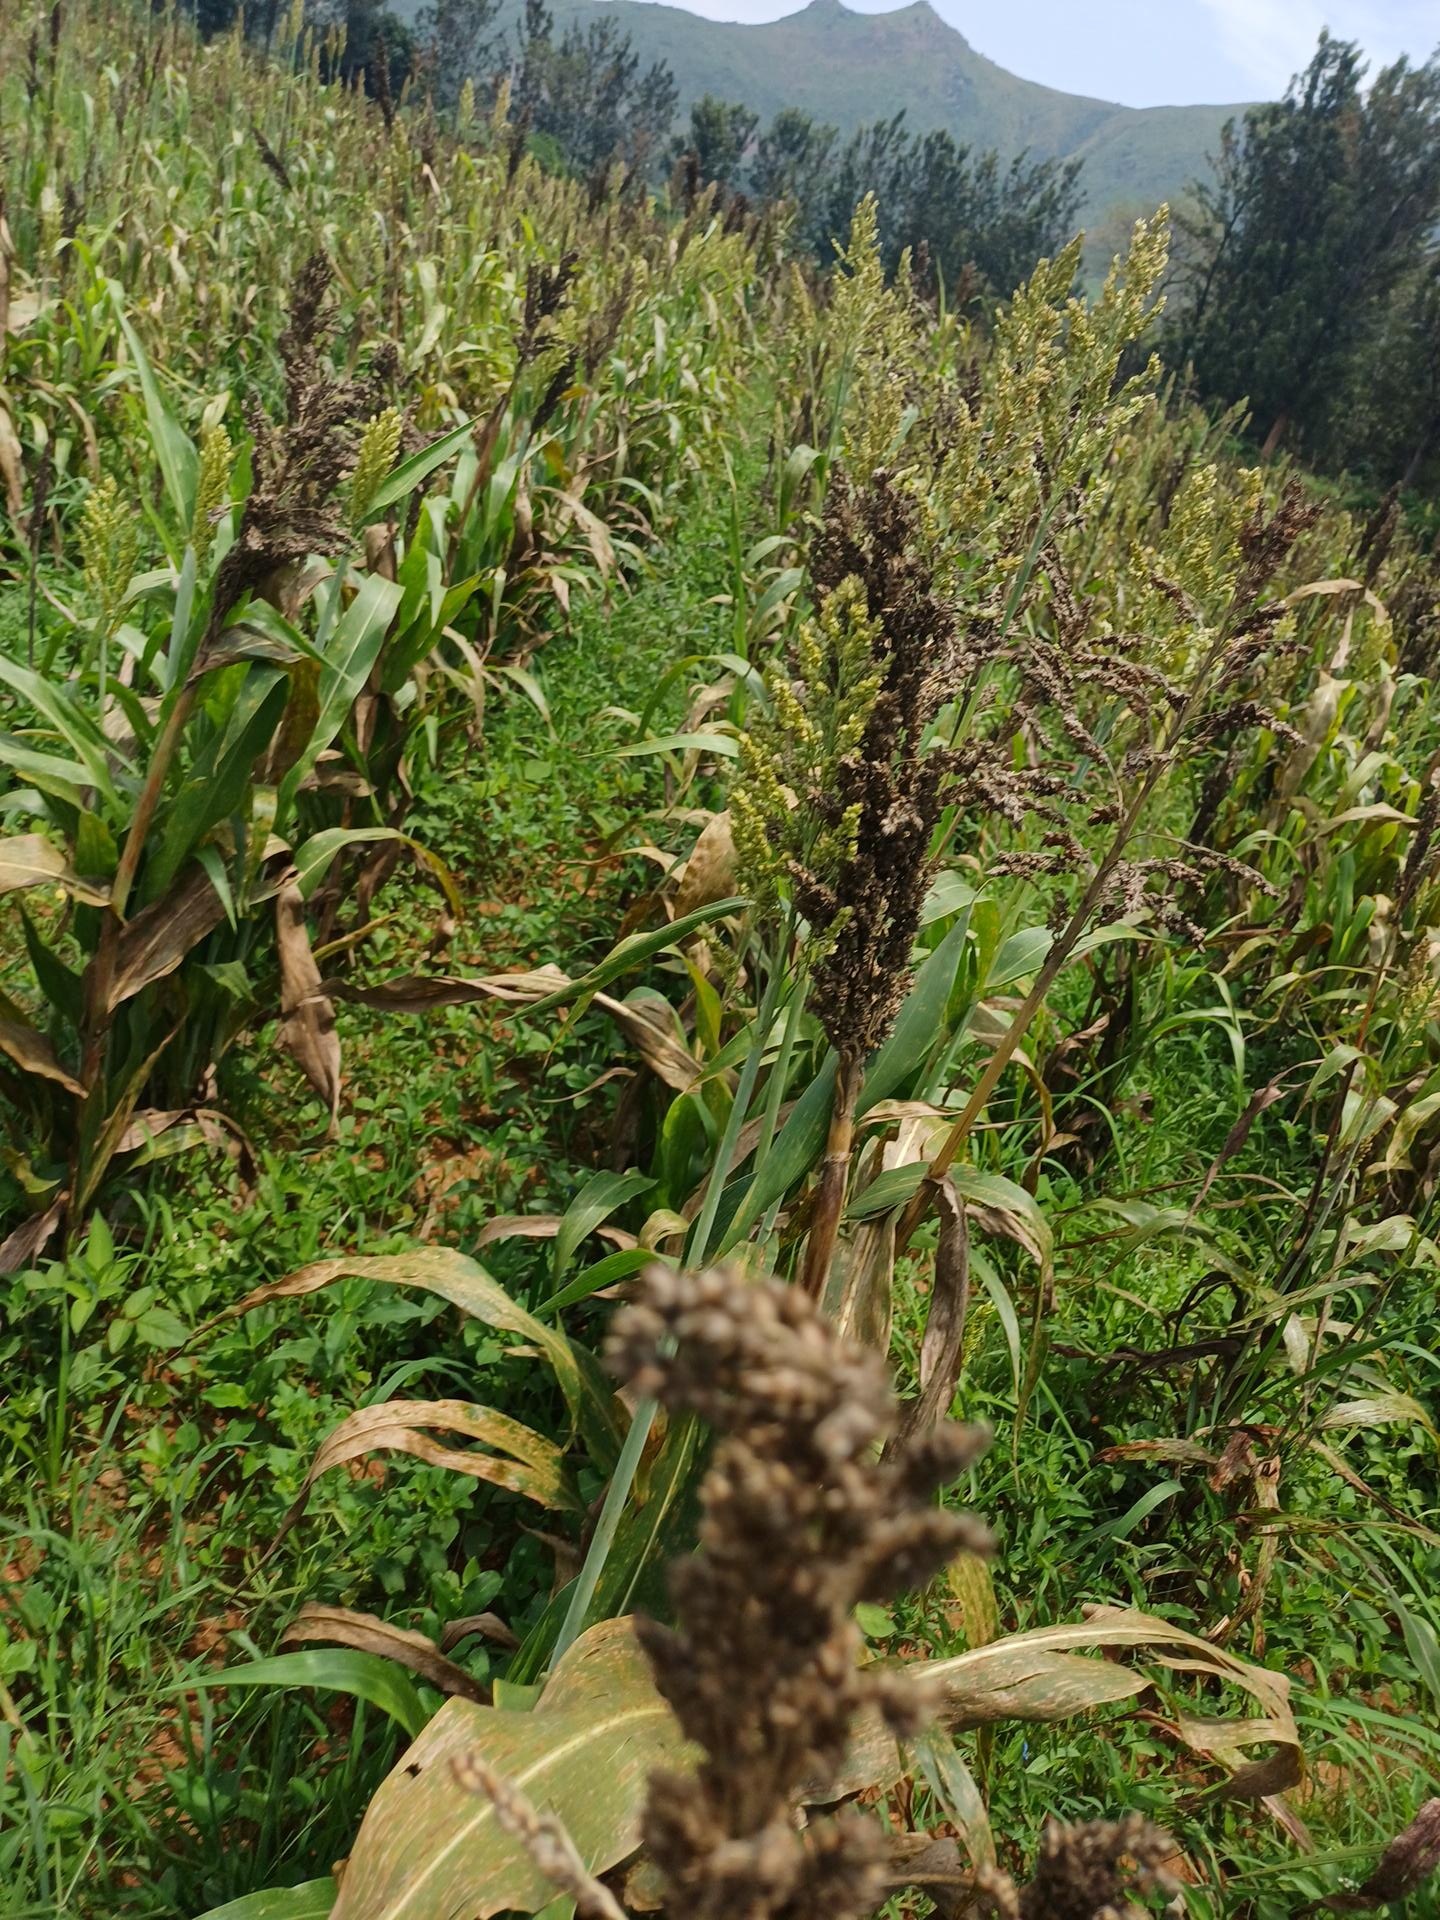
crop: sorghum
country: Kenya
